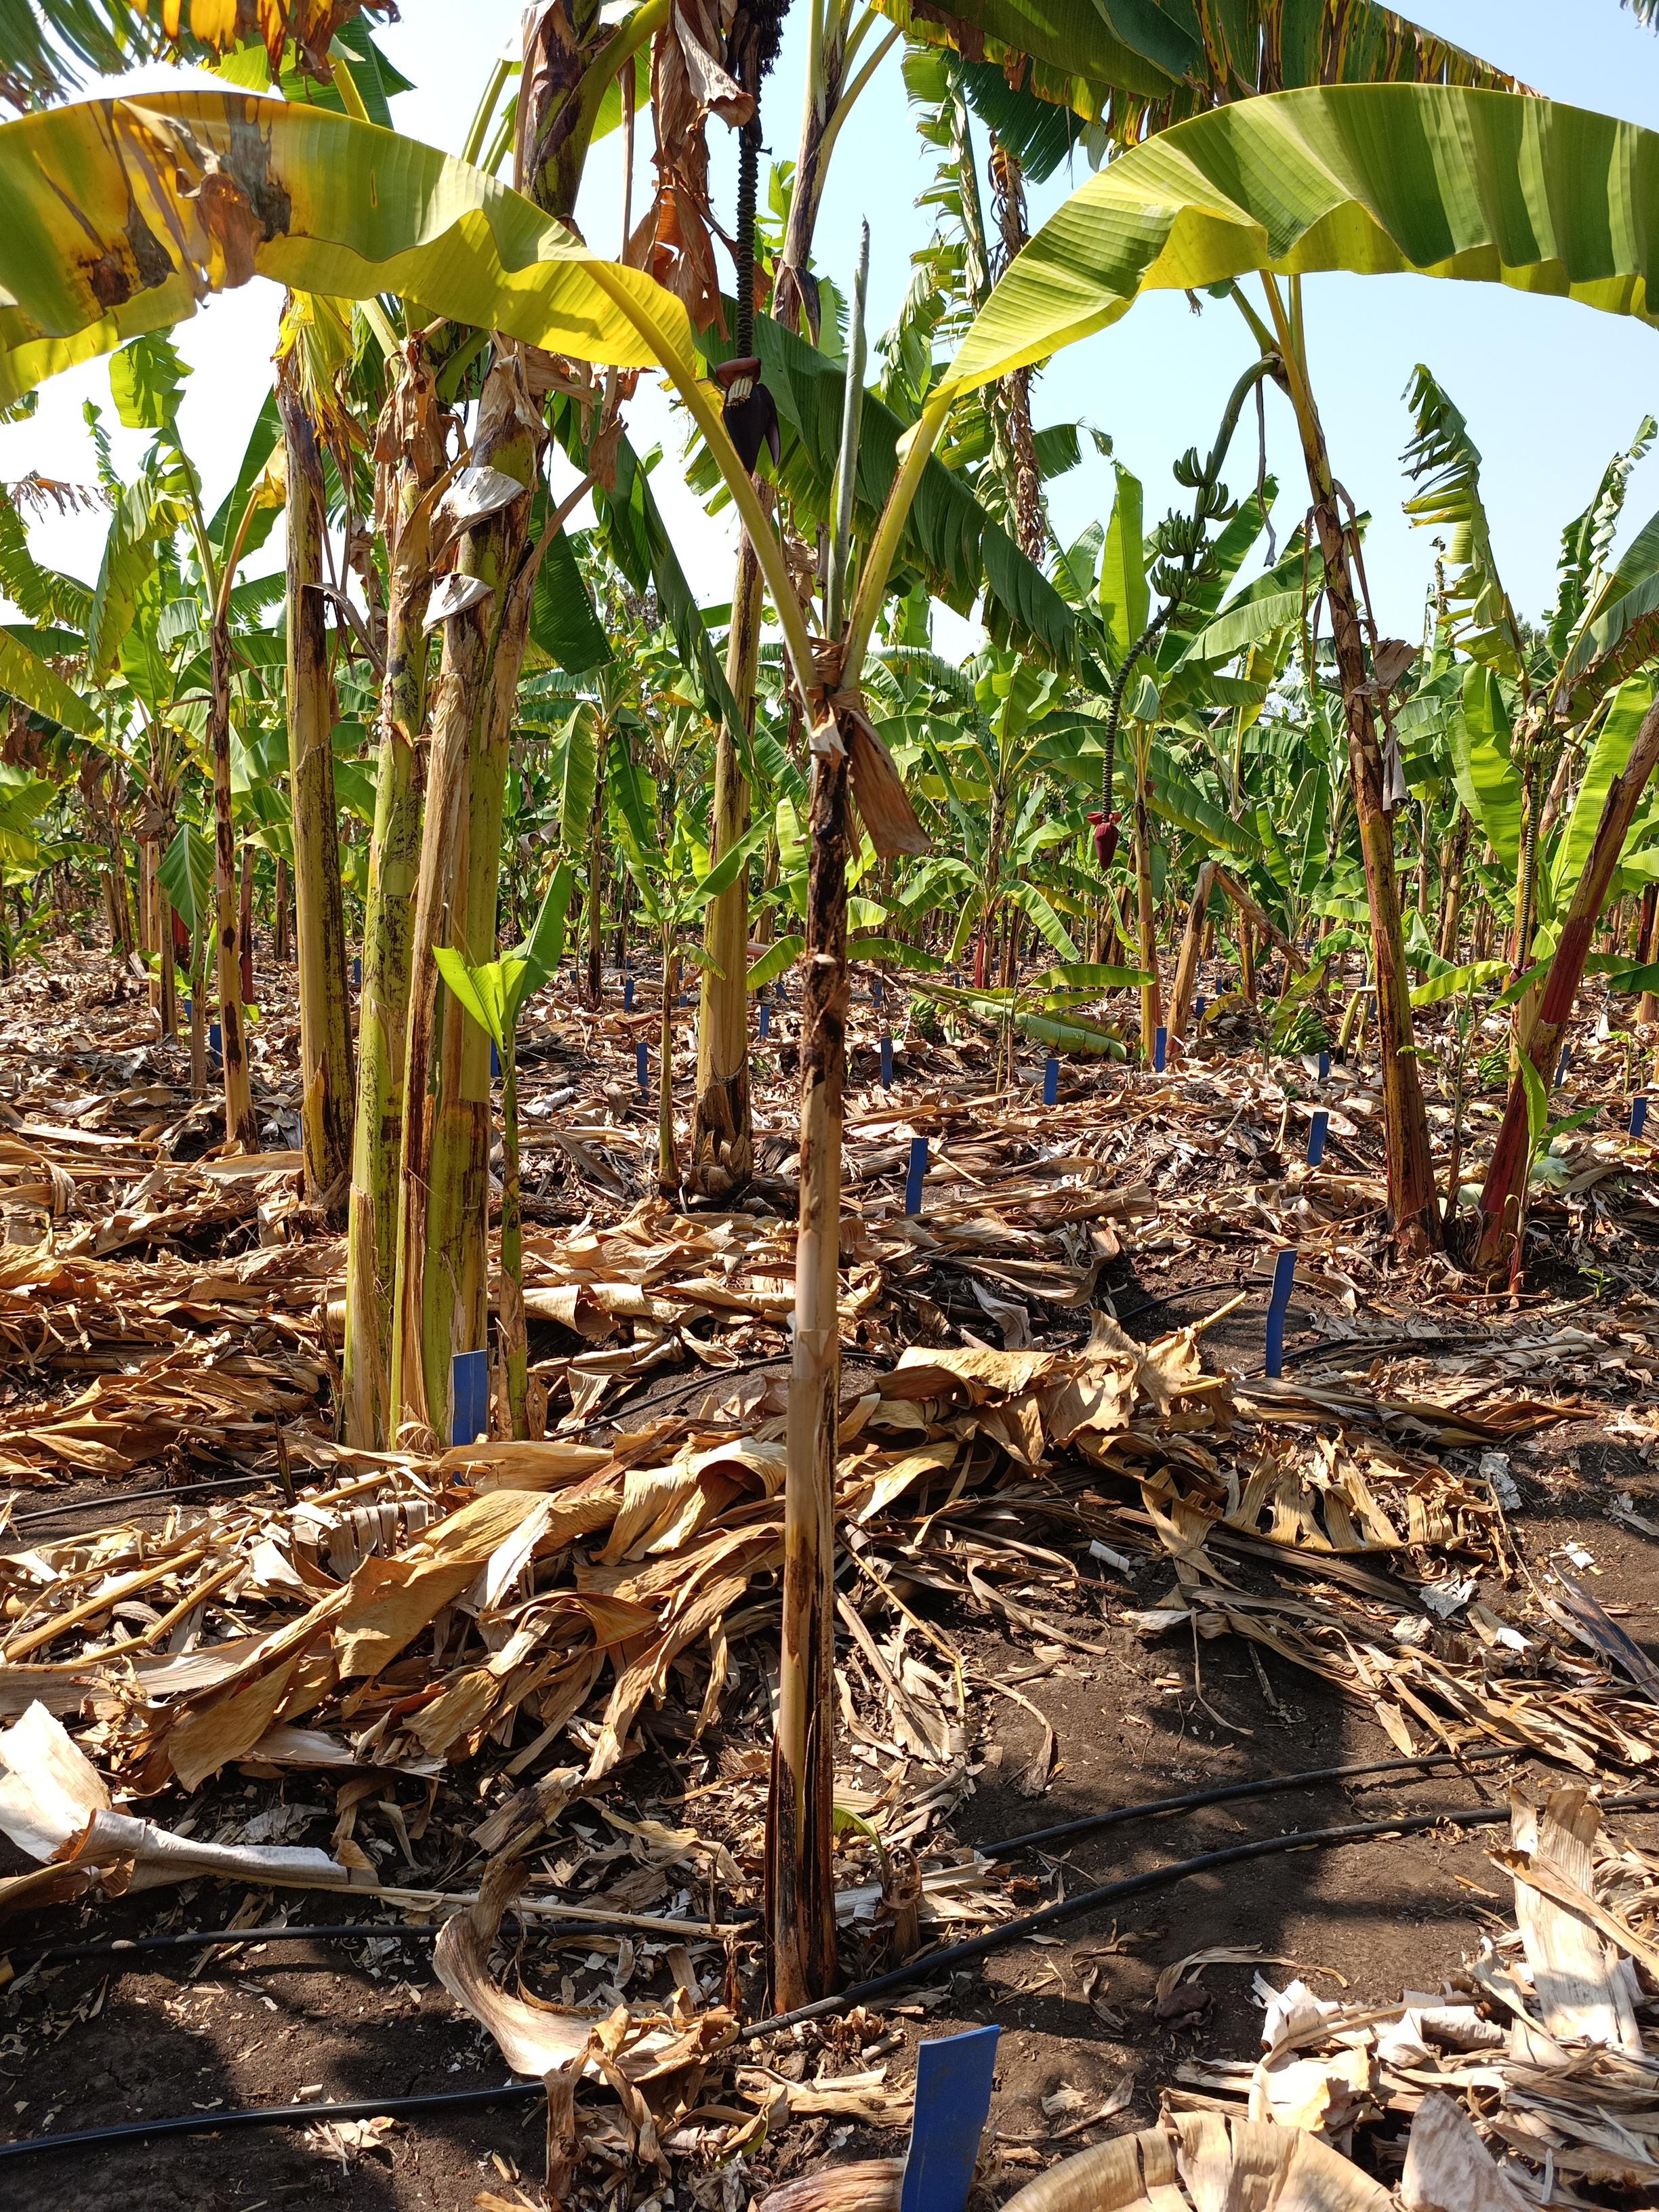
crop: banana
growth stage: vegetative
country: Tanzania
